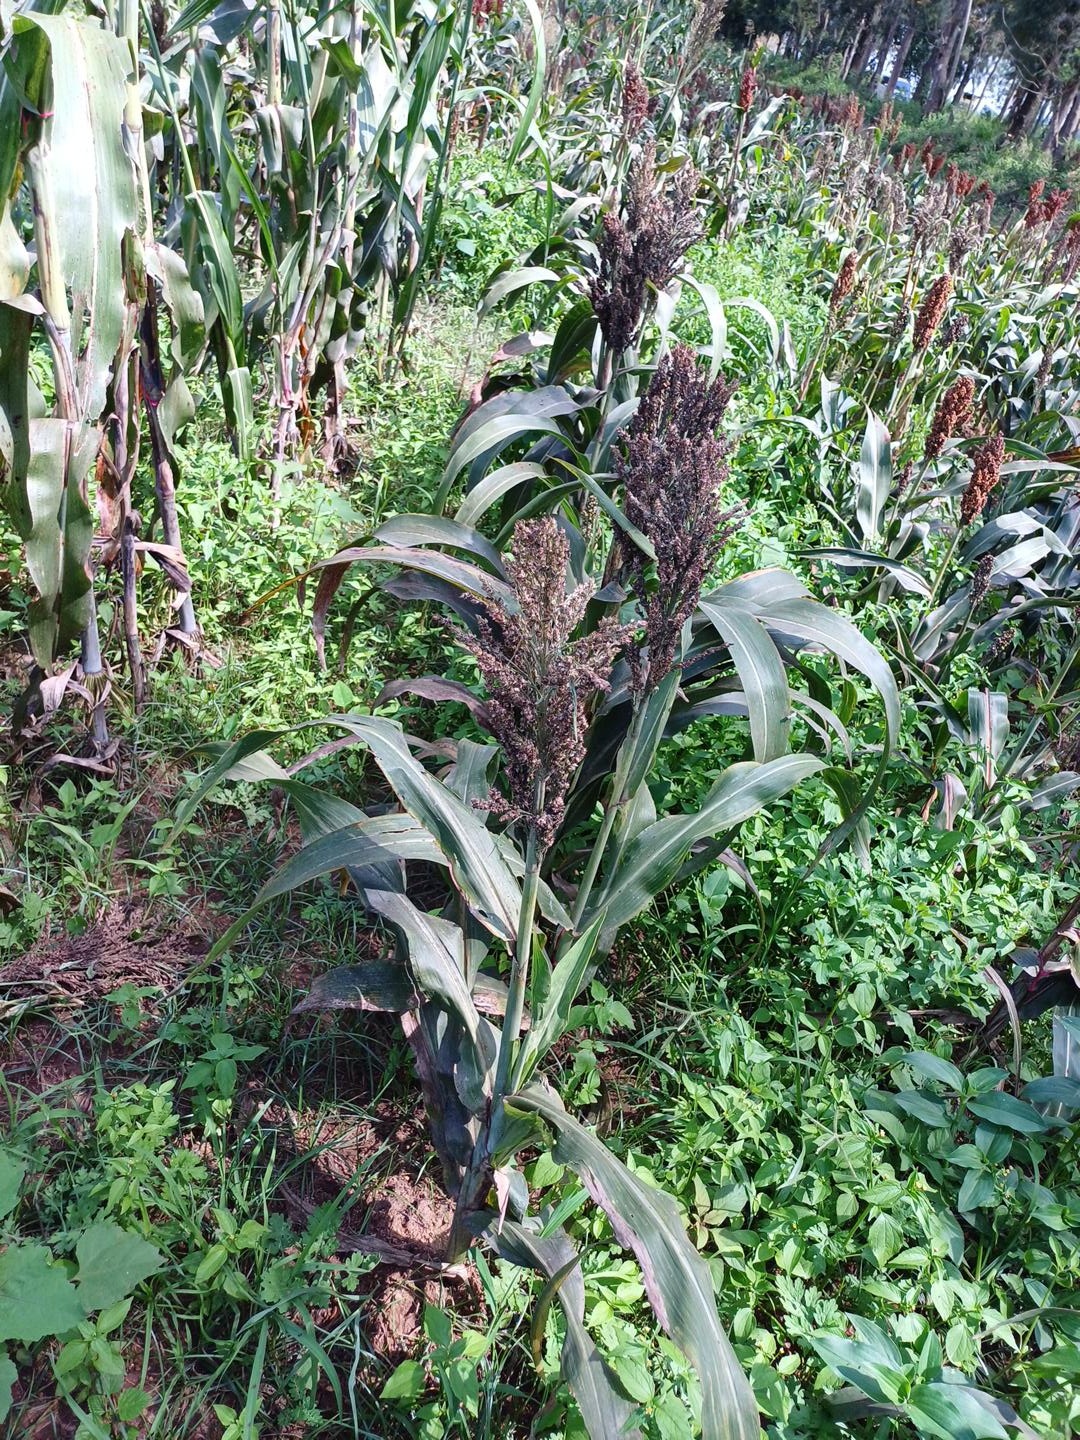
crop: sorghum
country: Kenya
